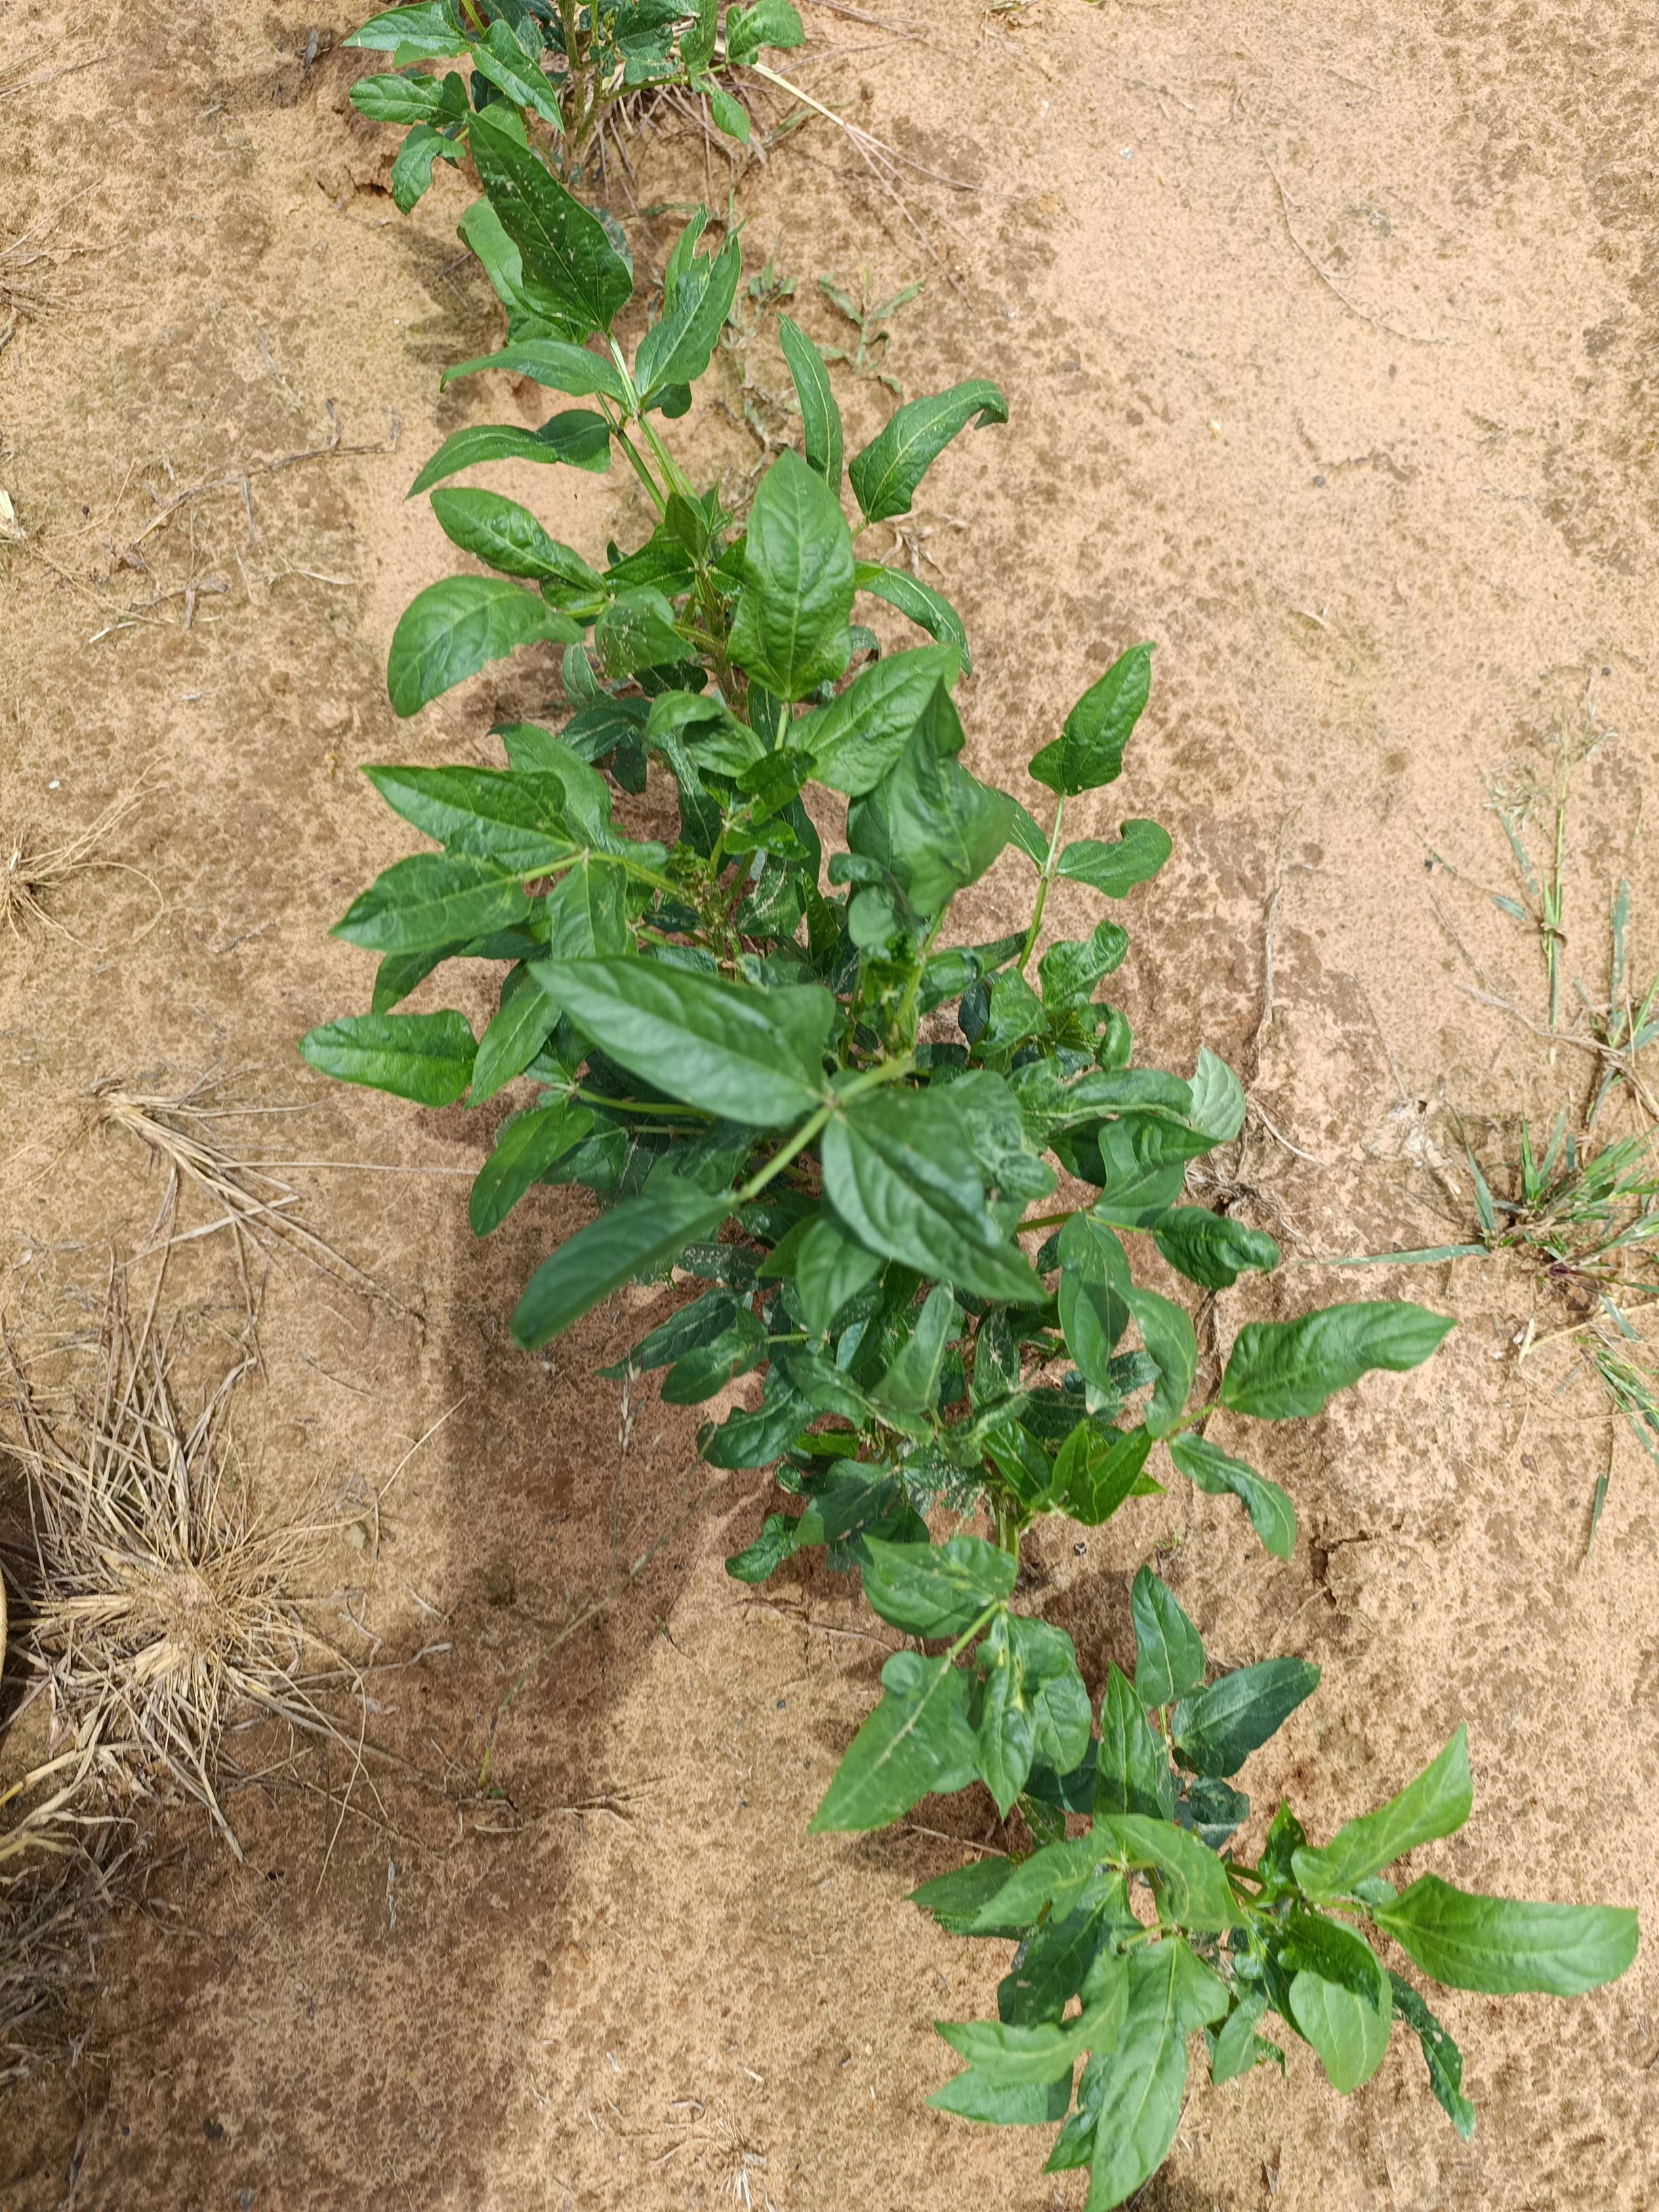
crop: cowpea
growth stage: emergence
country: Nigeria
